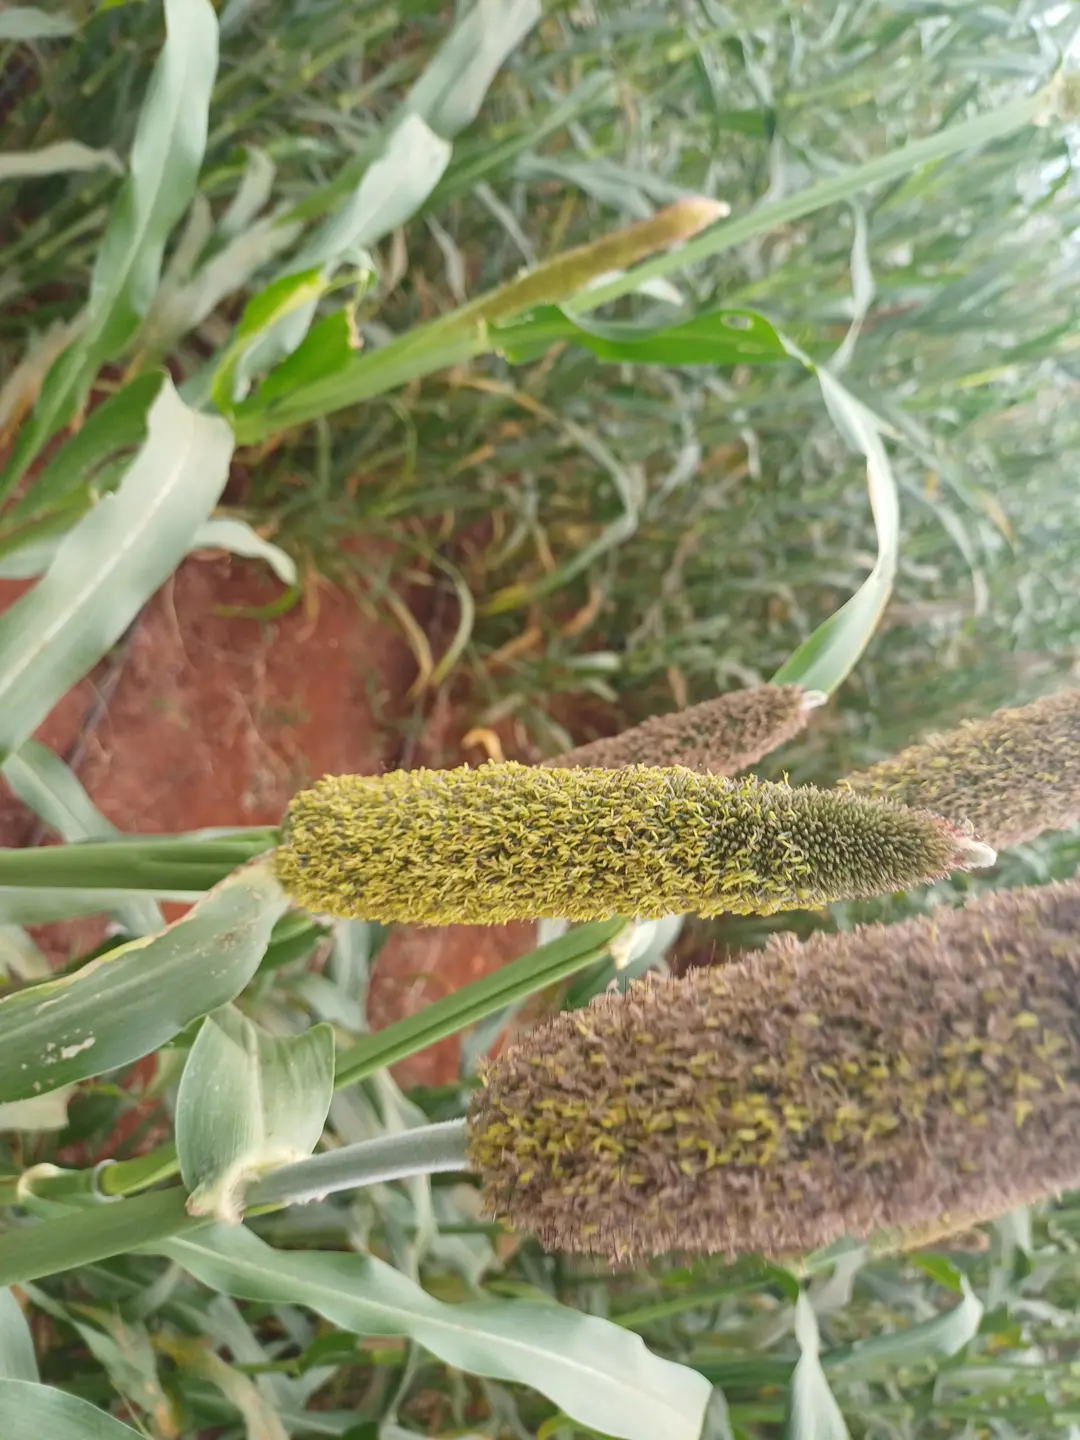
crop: pearl millet
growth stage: filling grain
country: Kenya
